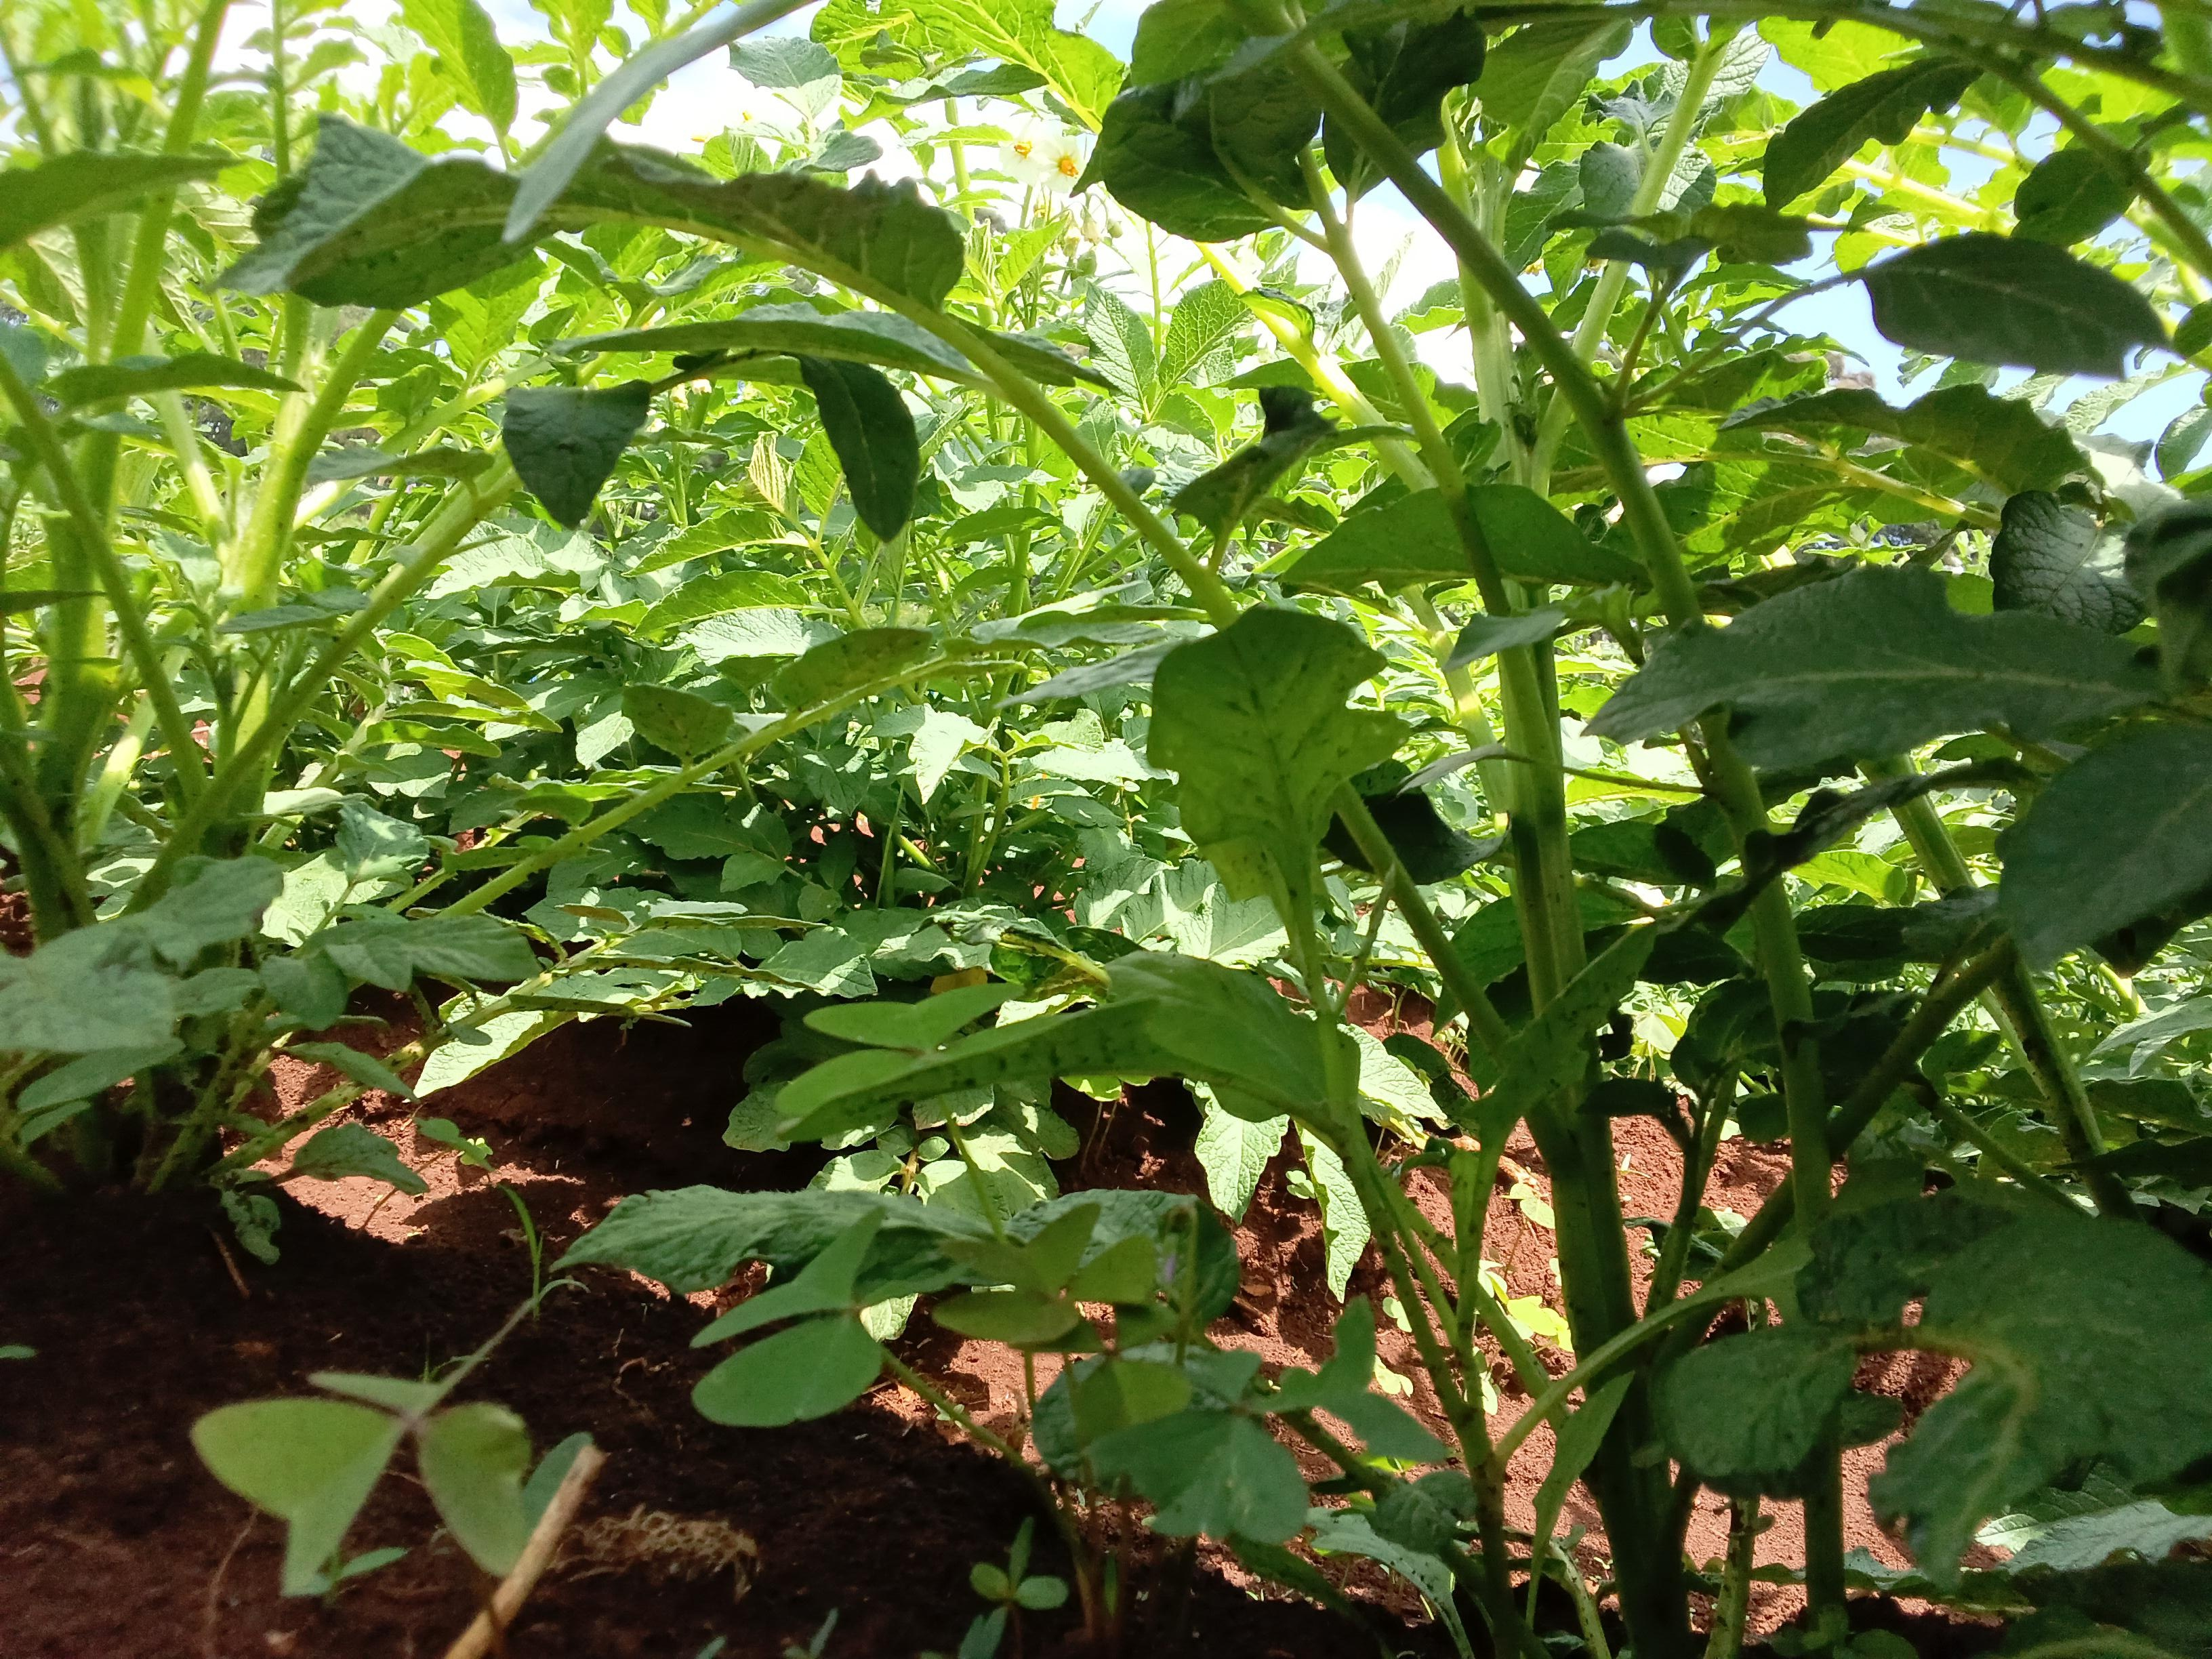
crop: potato
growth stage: flowering
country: Kenya
